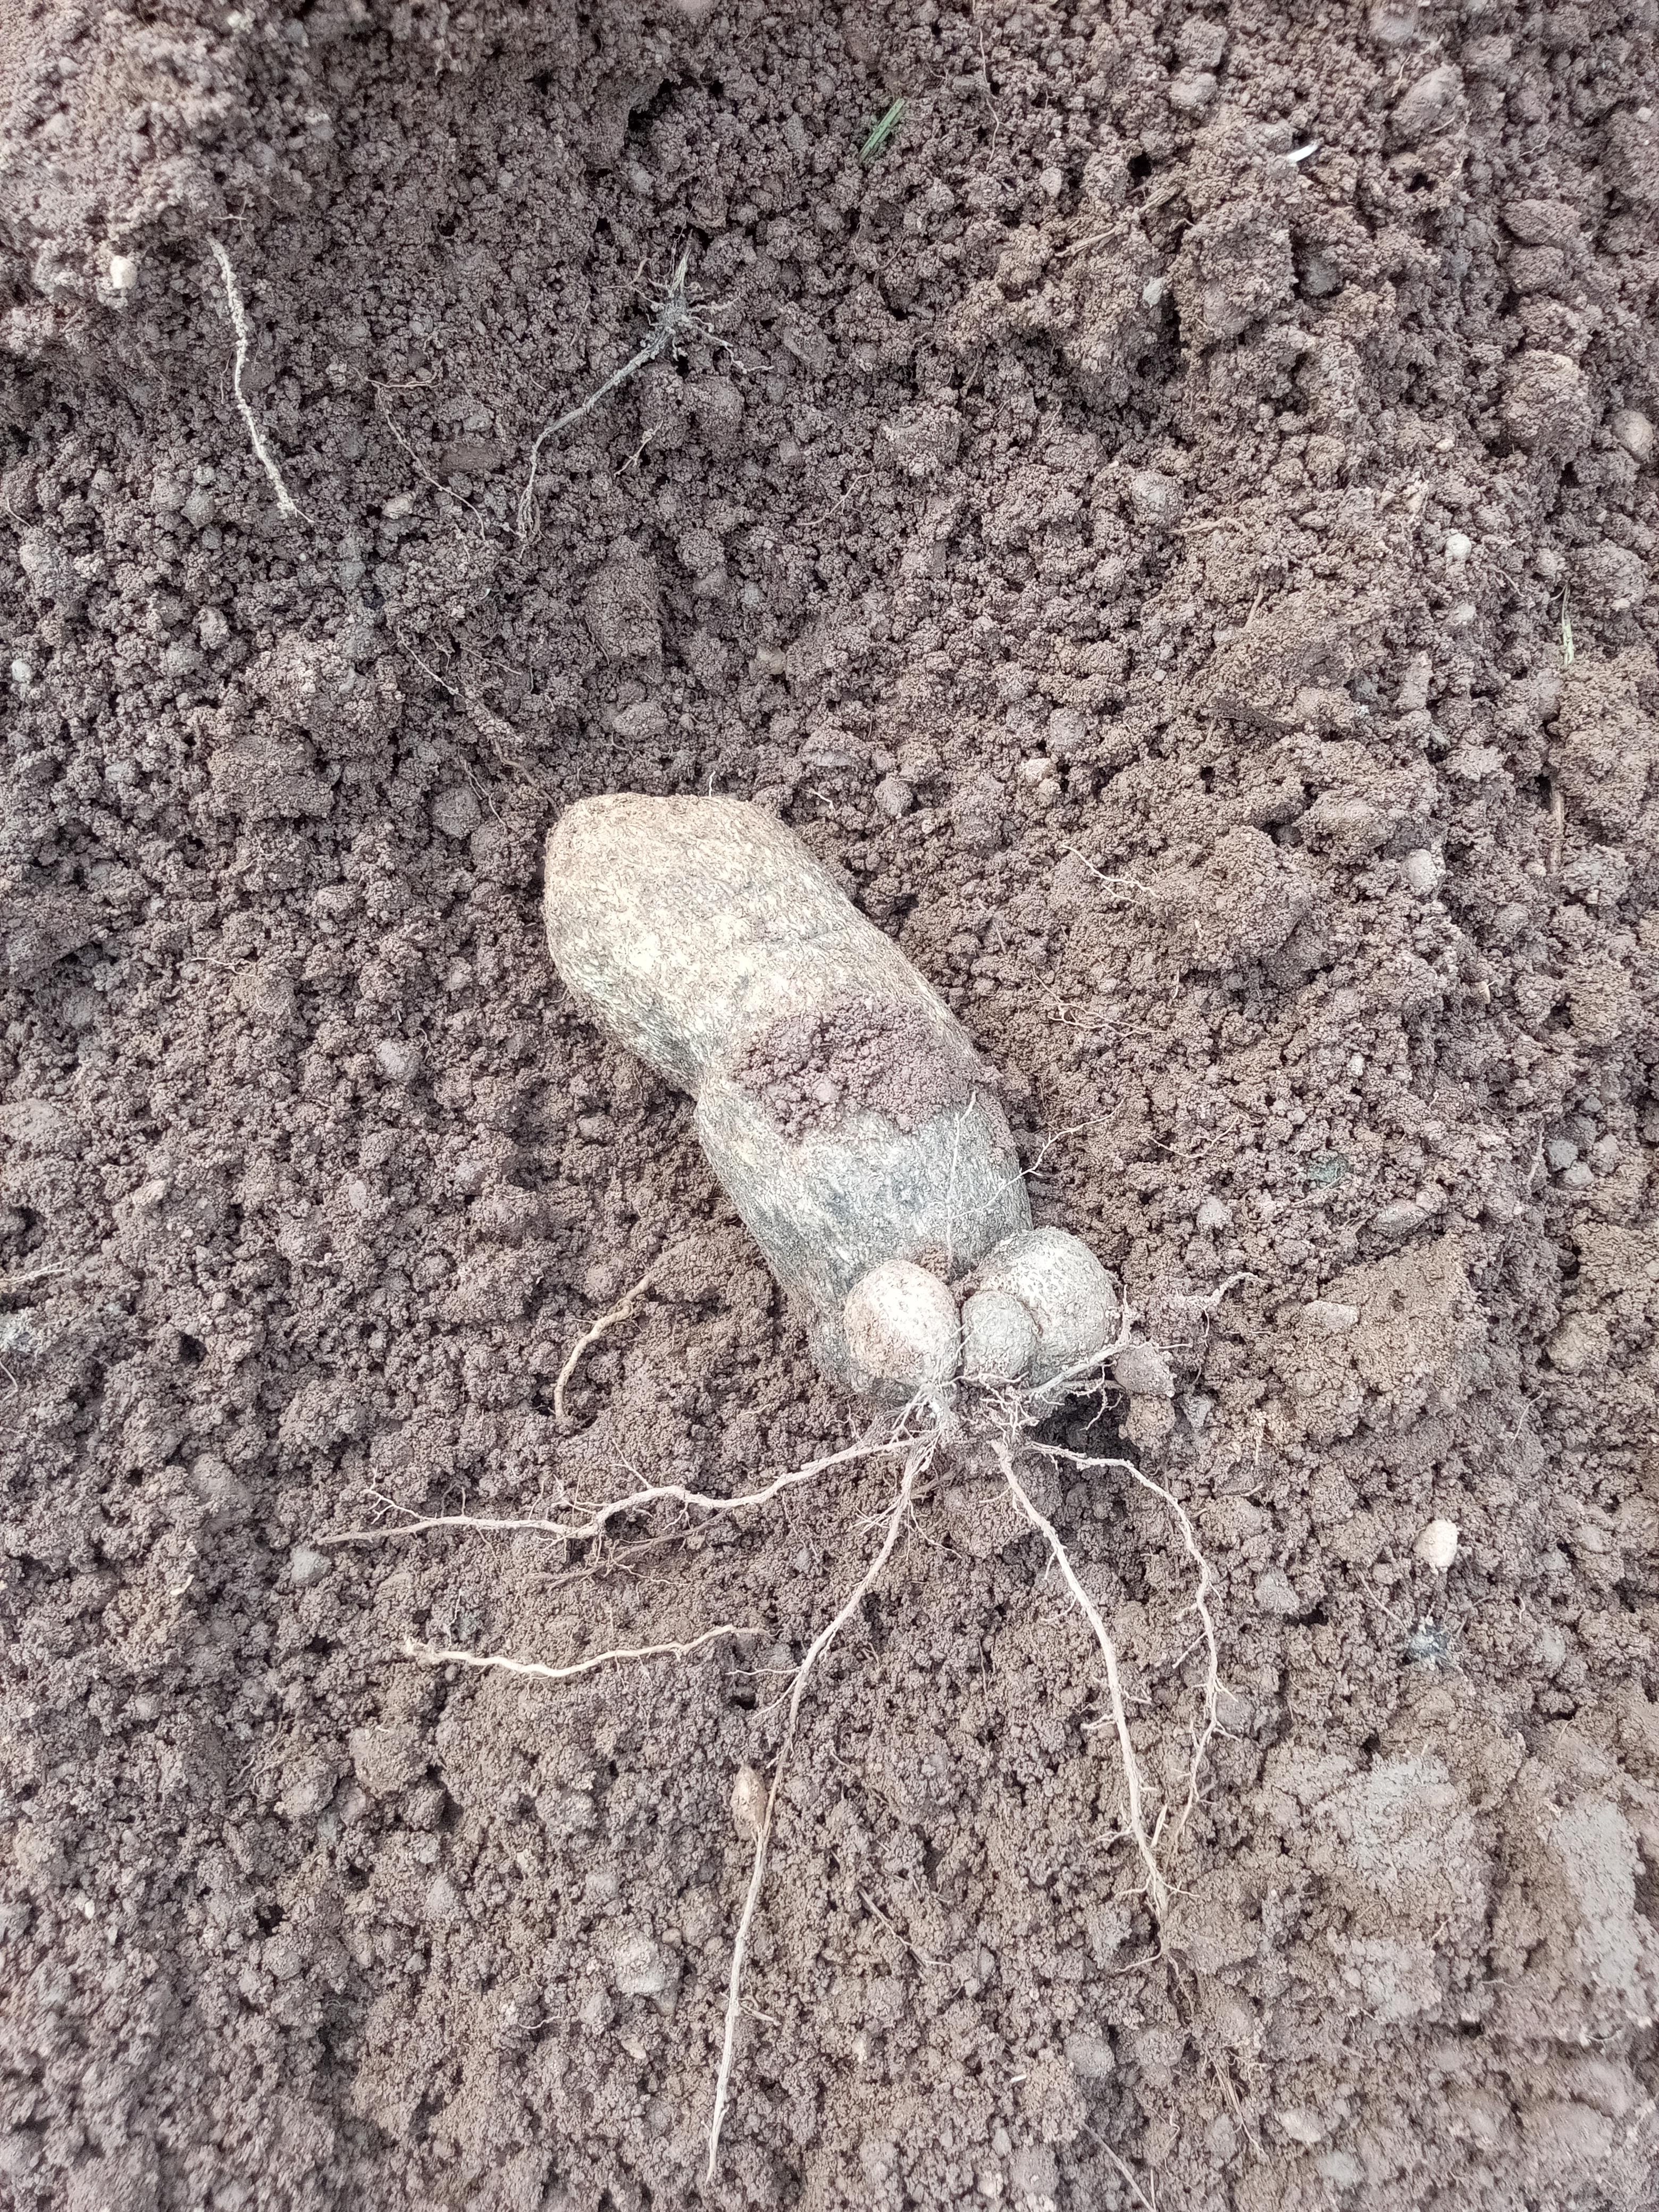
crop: yam
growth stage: harvest
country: Nigeria
